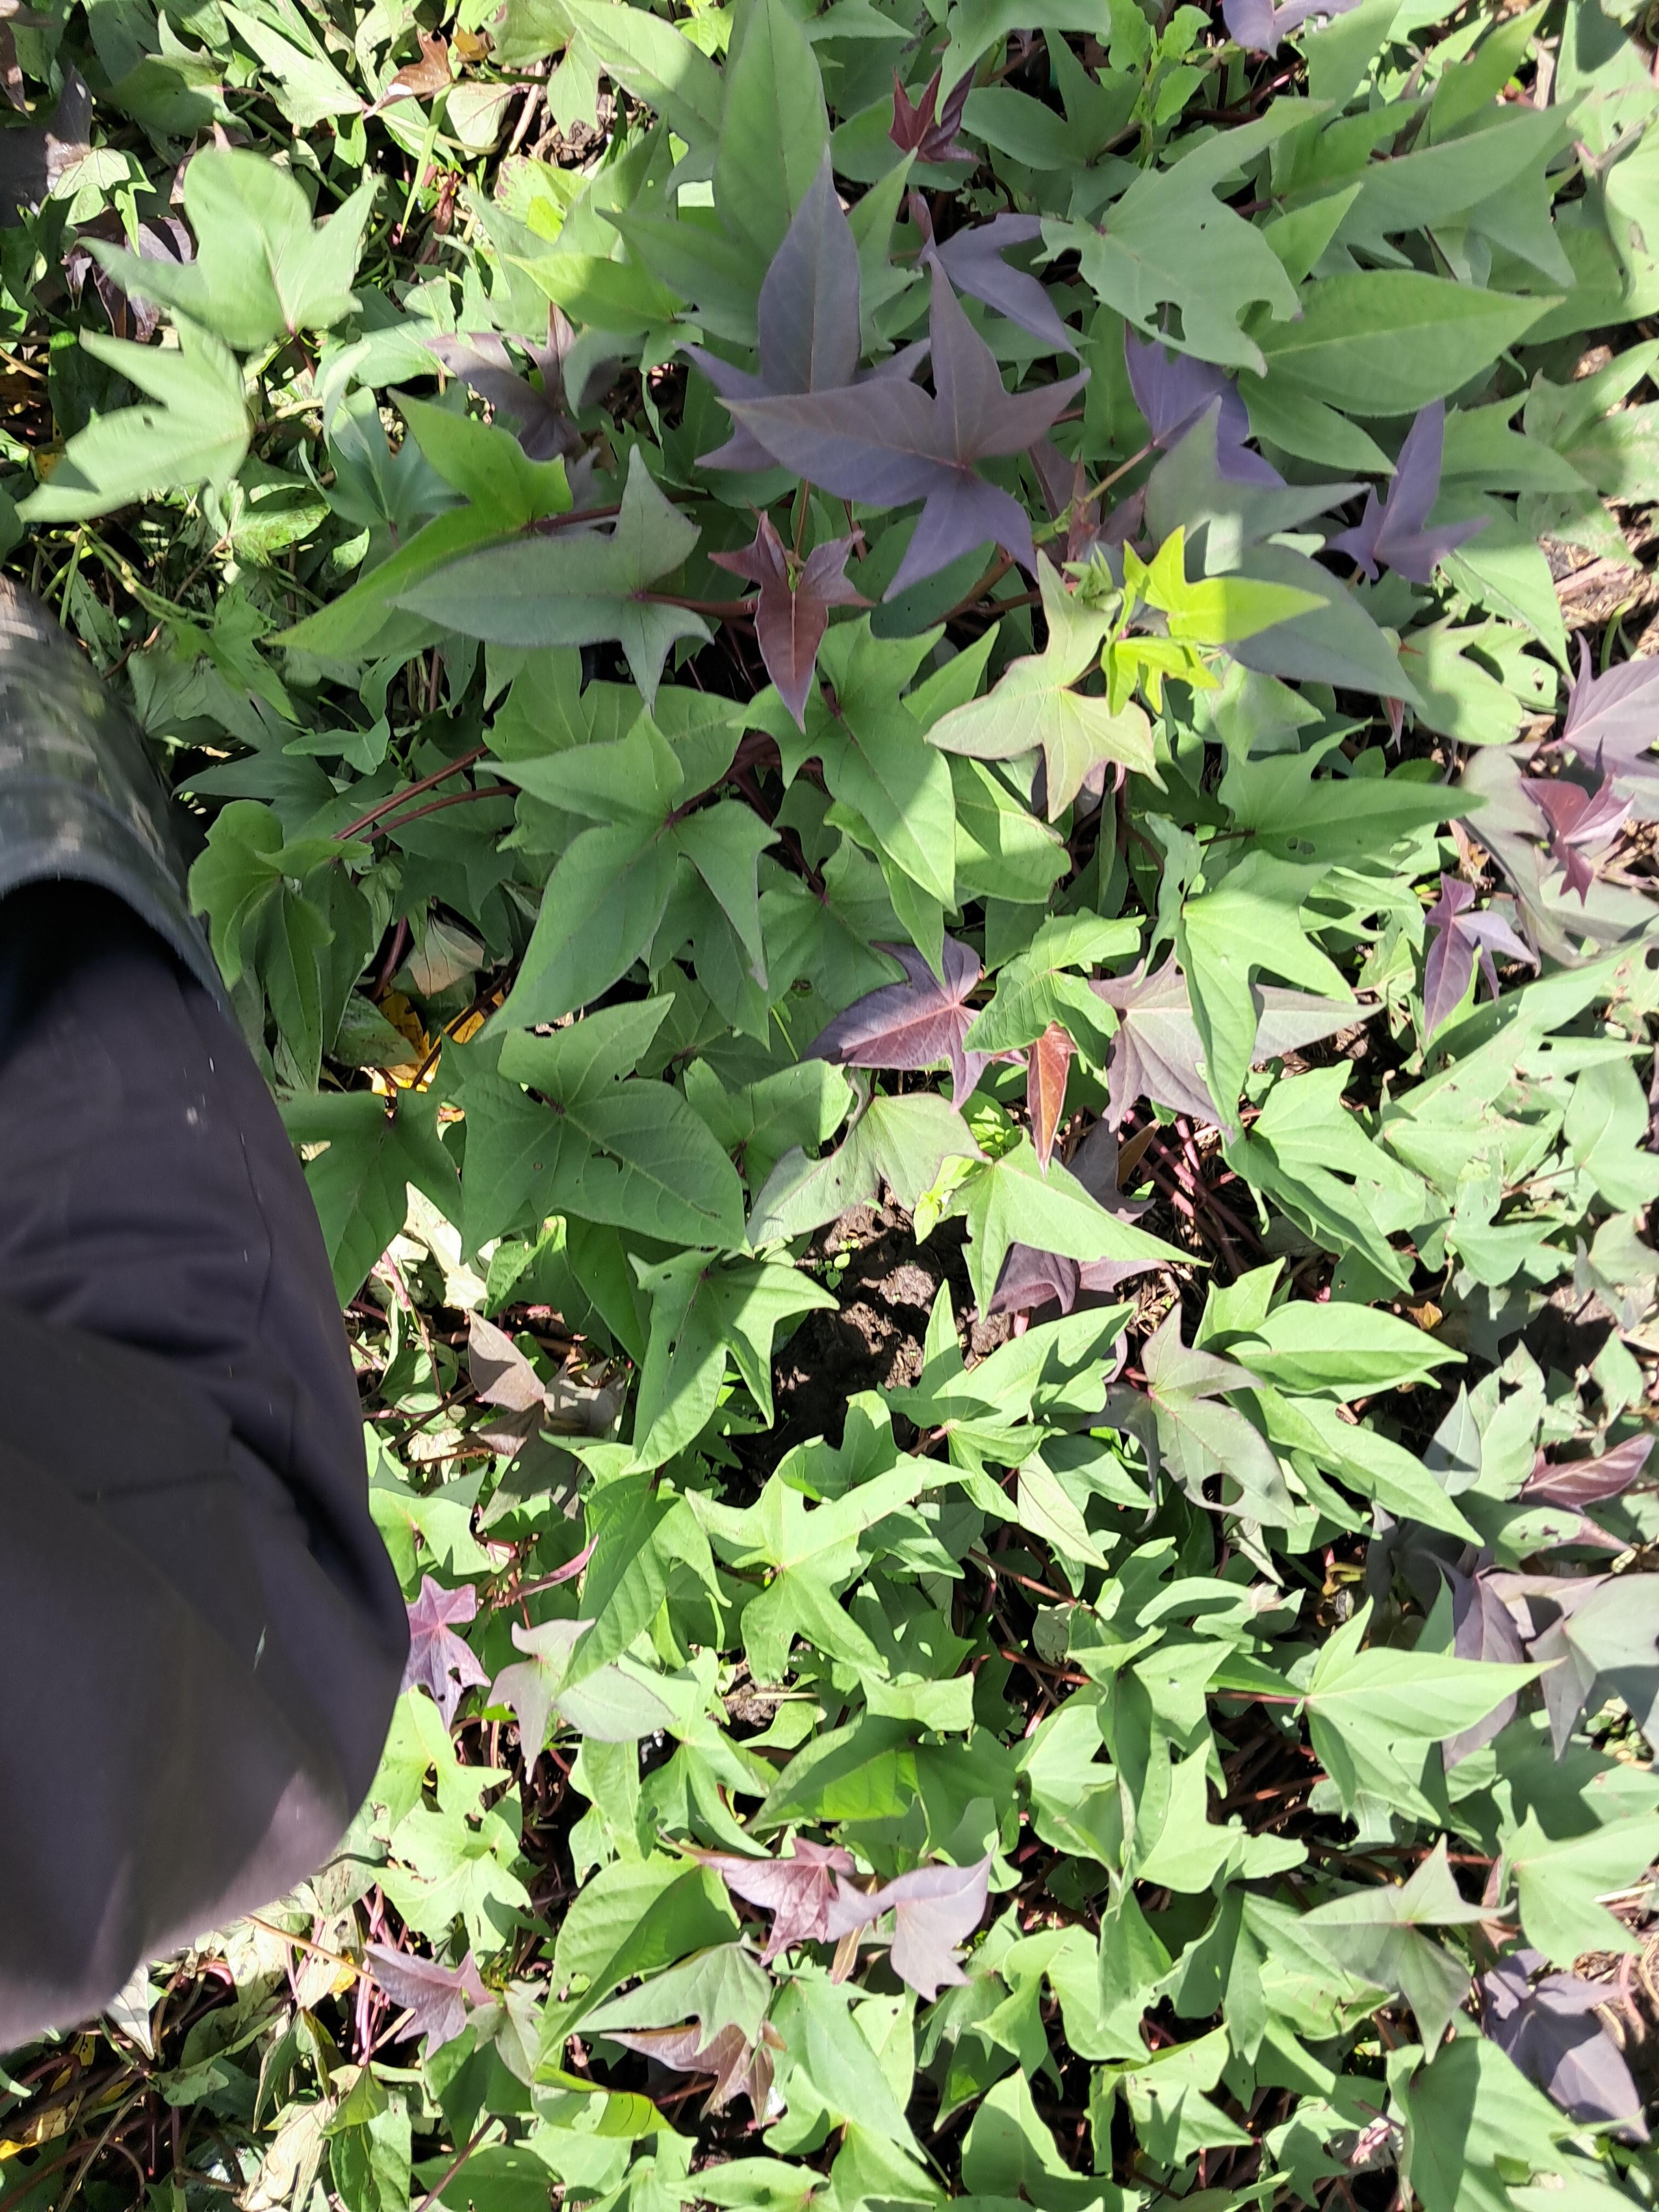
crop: sweet potato
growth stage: vegetative
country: Tanzania
